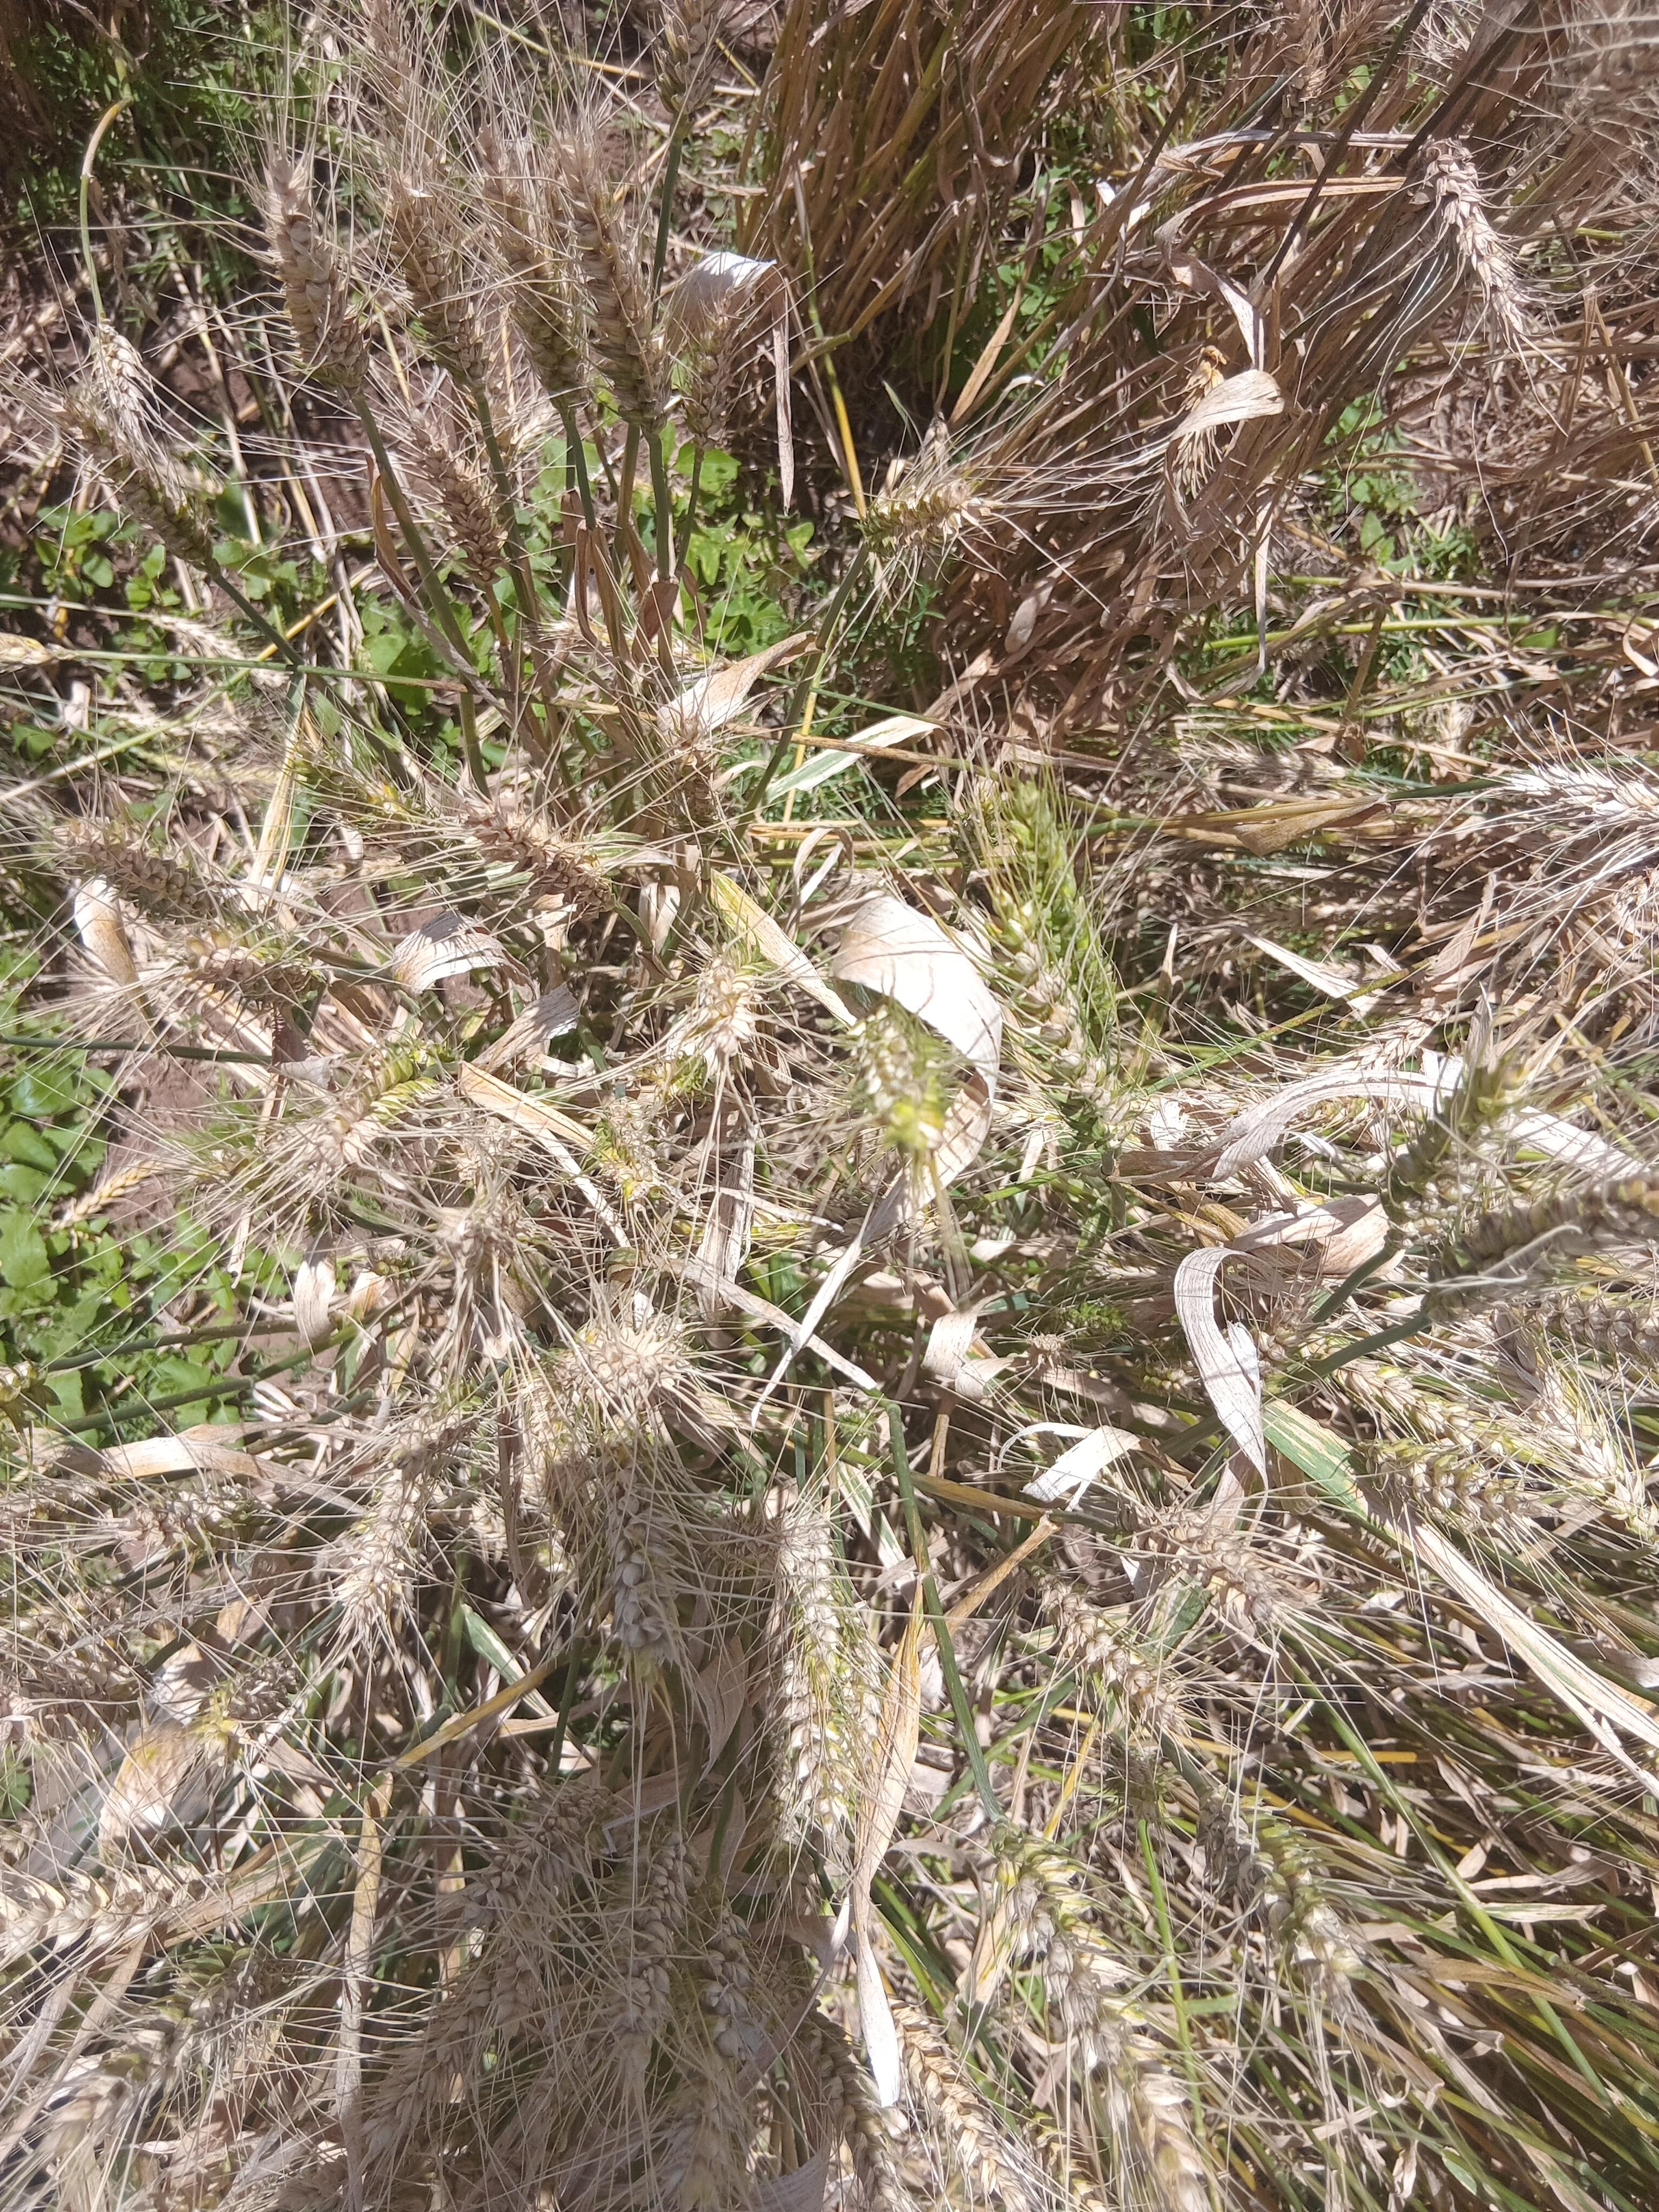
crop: wheat
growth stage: maturity
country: Kenya
